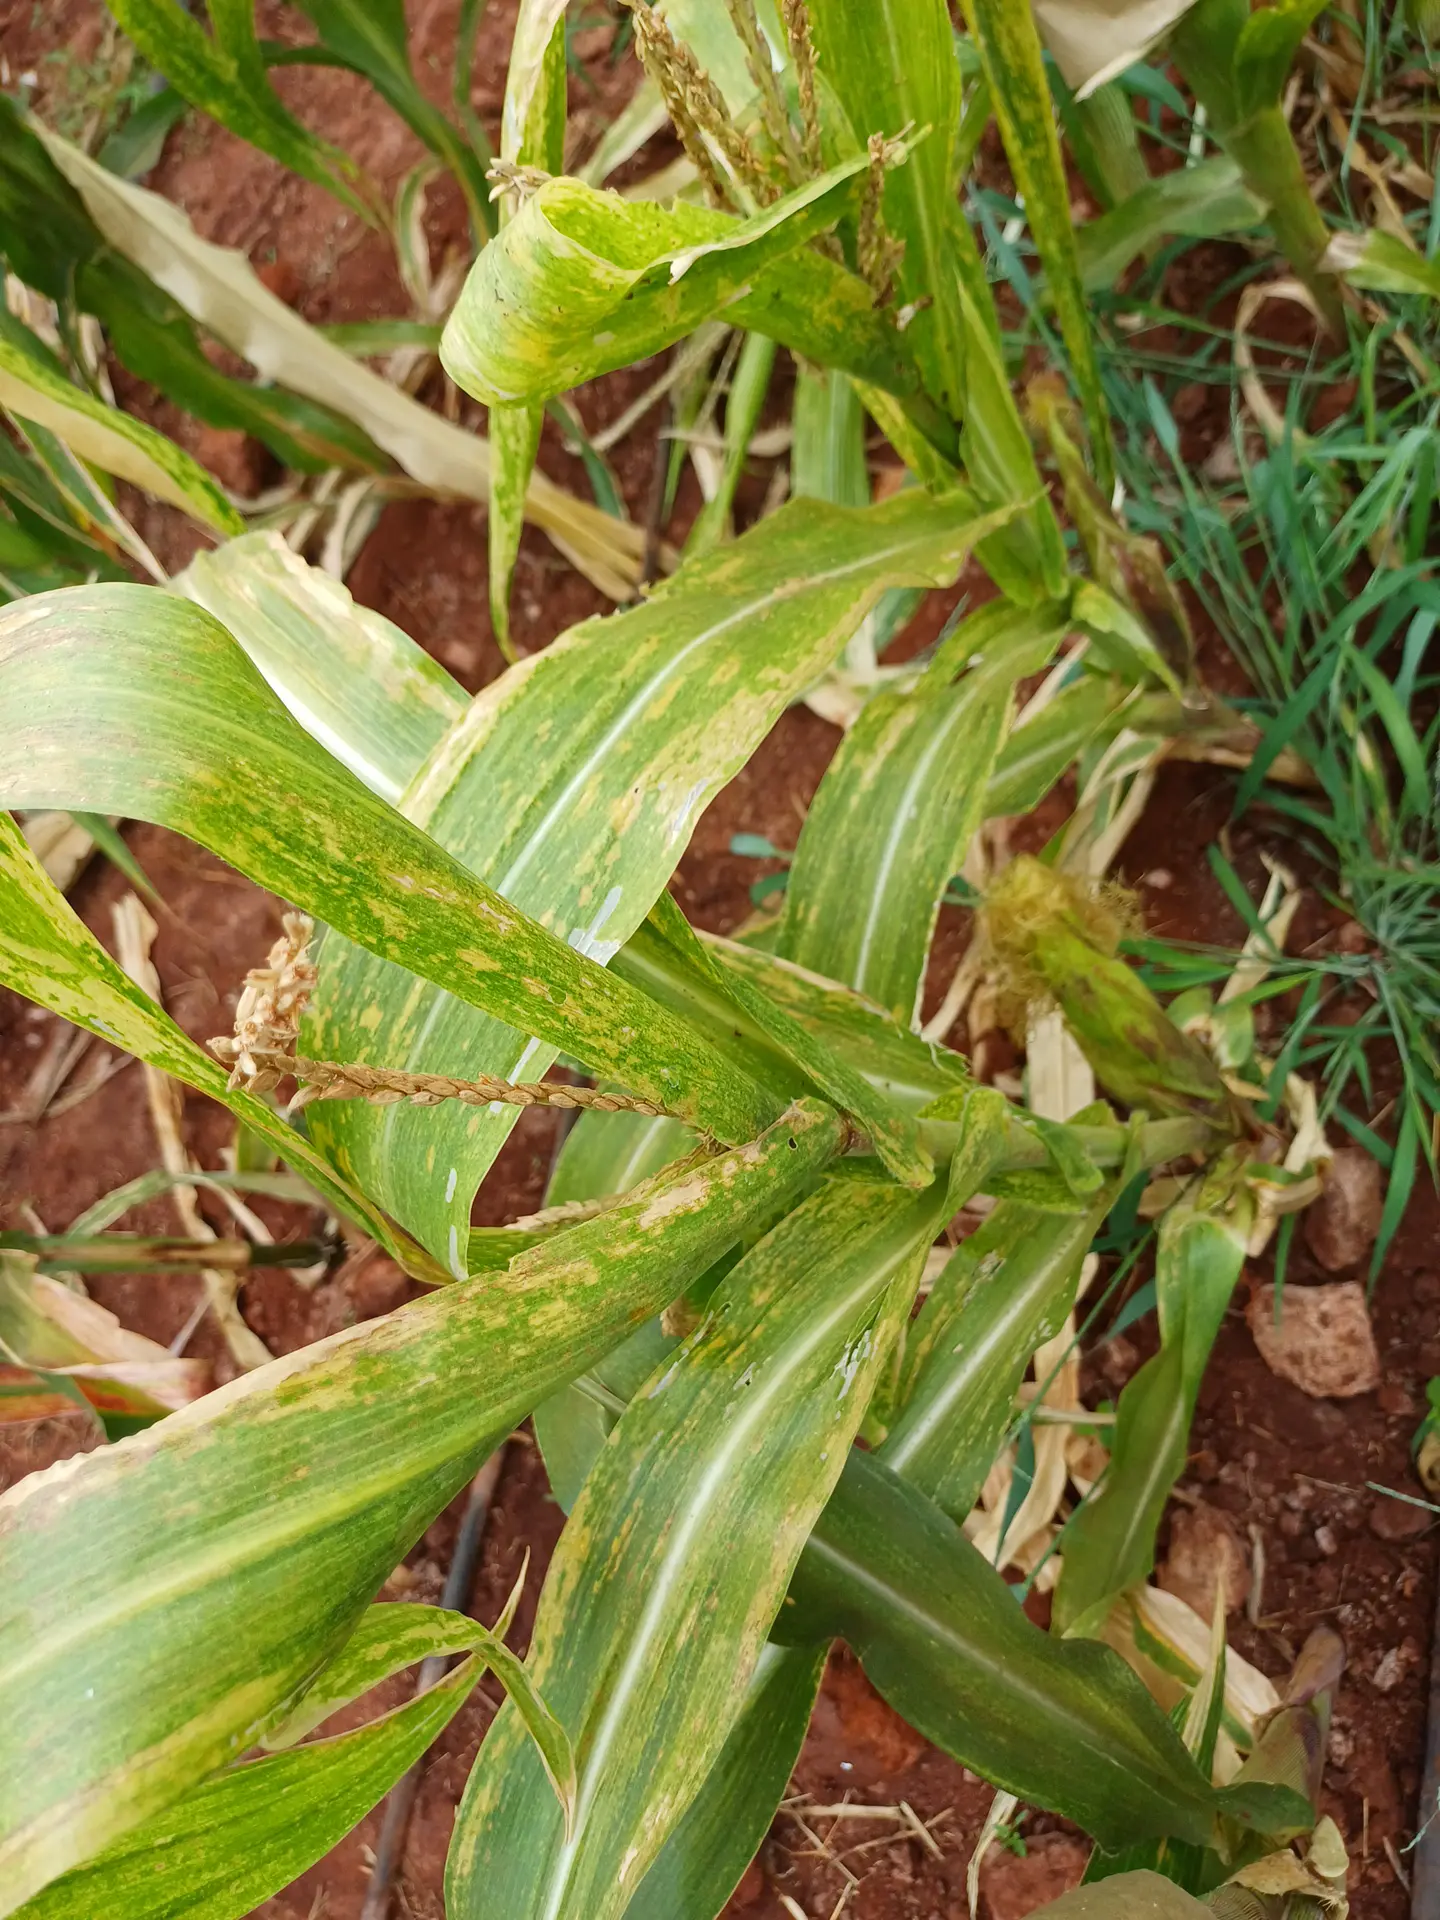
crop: maize
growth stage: flowering
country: Kenya
